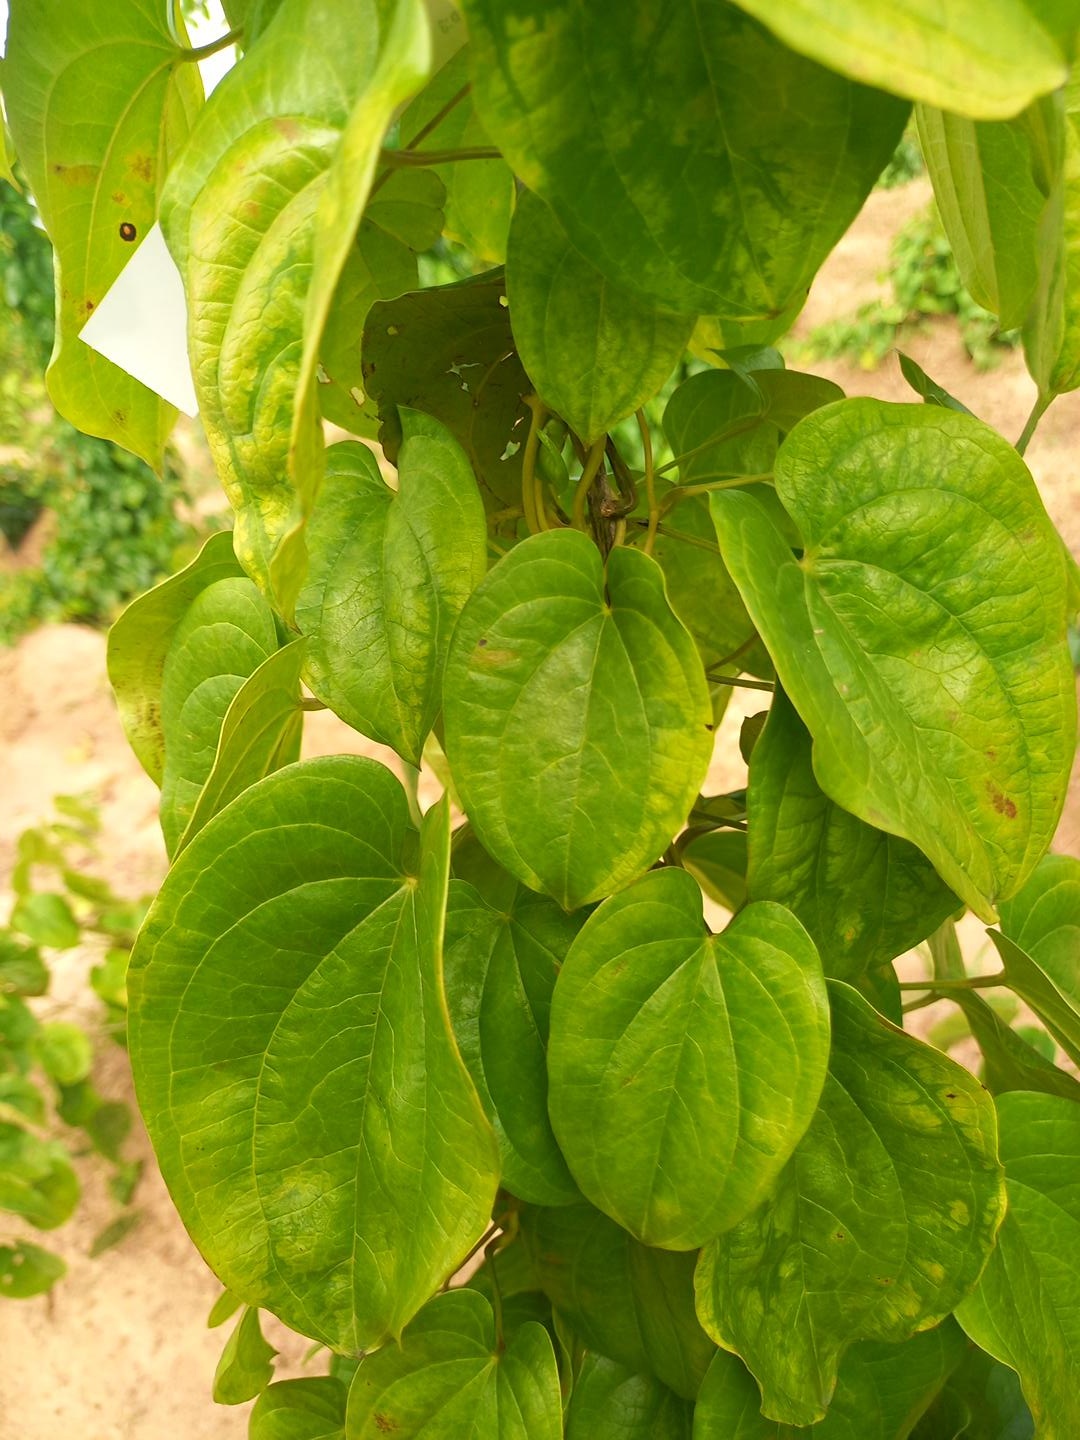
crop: yam
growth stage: vegetative
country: Nigeria
